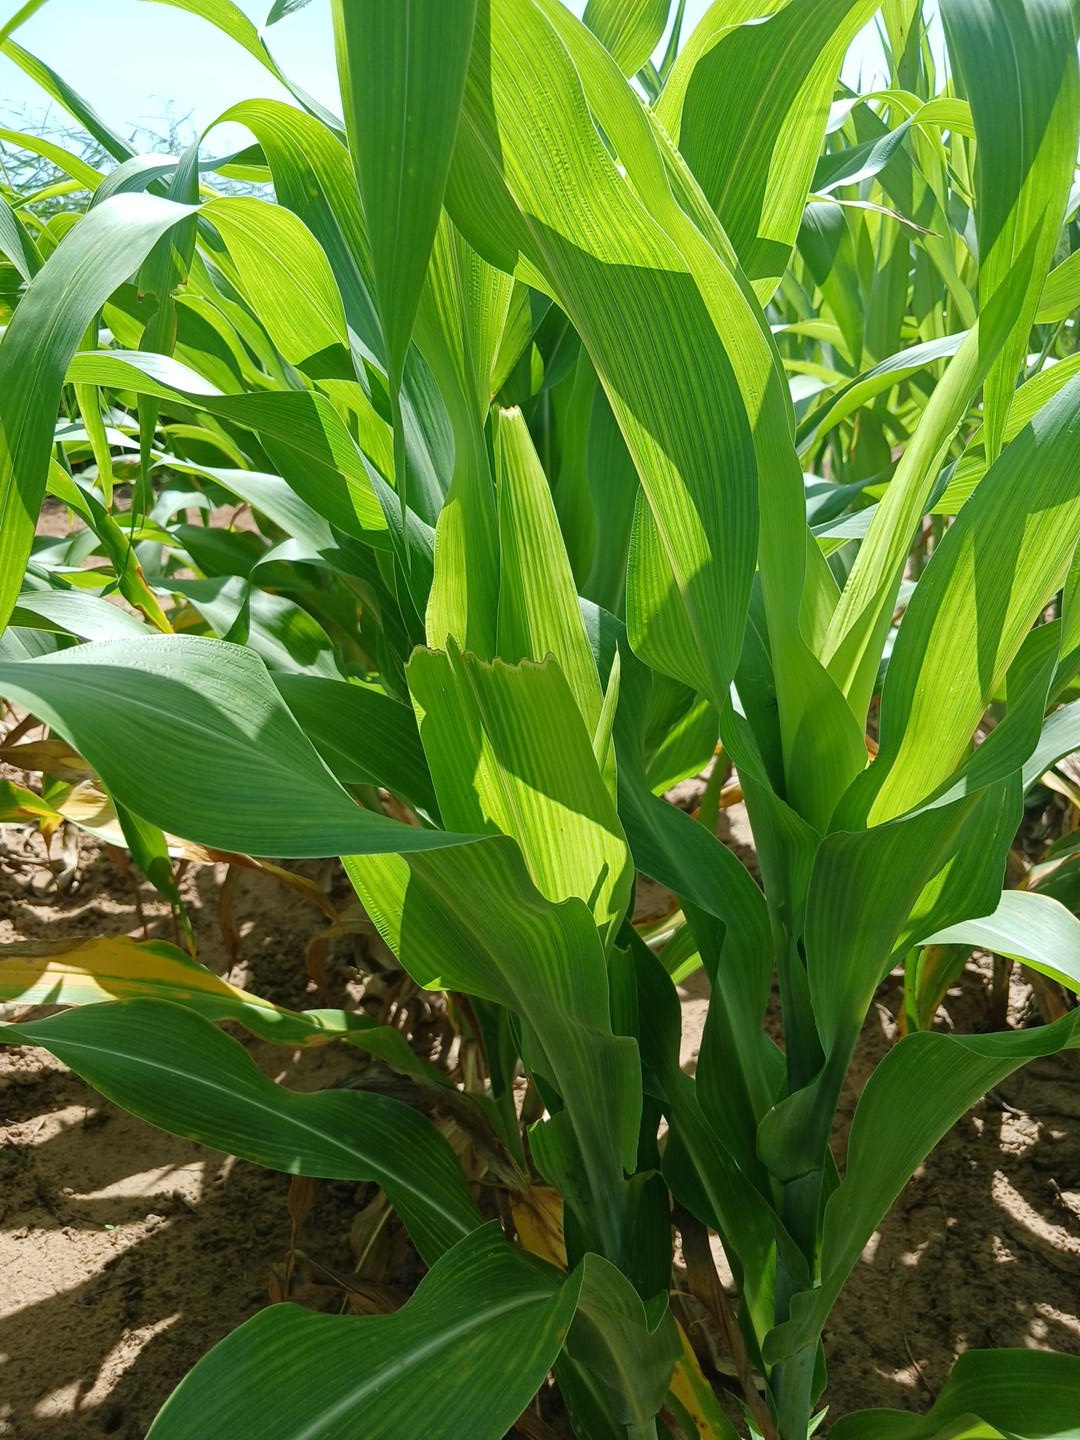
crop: sorghum
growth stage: vegetative
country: Senegal
